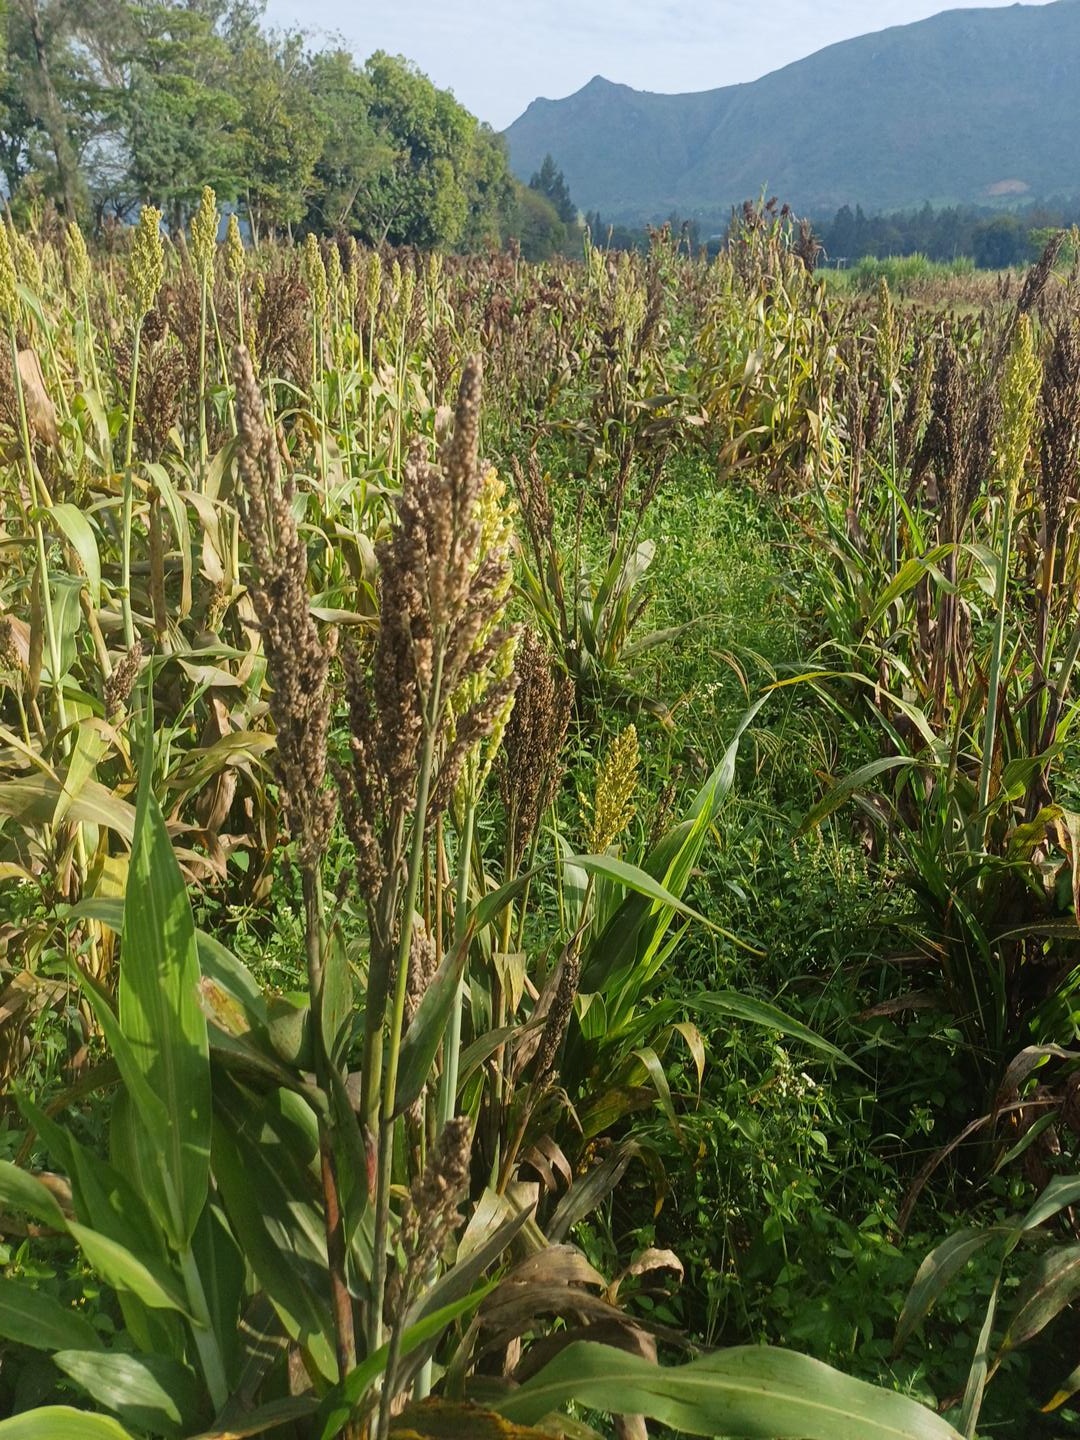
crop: sorghum
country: Kenya
